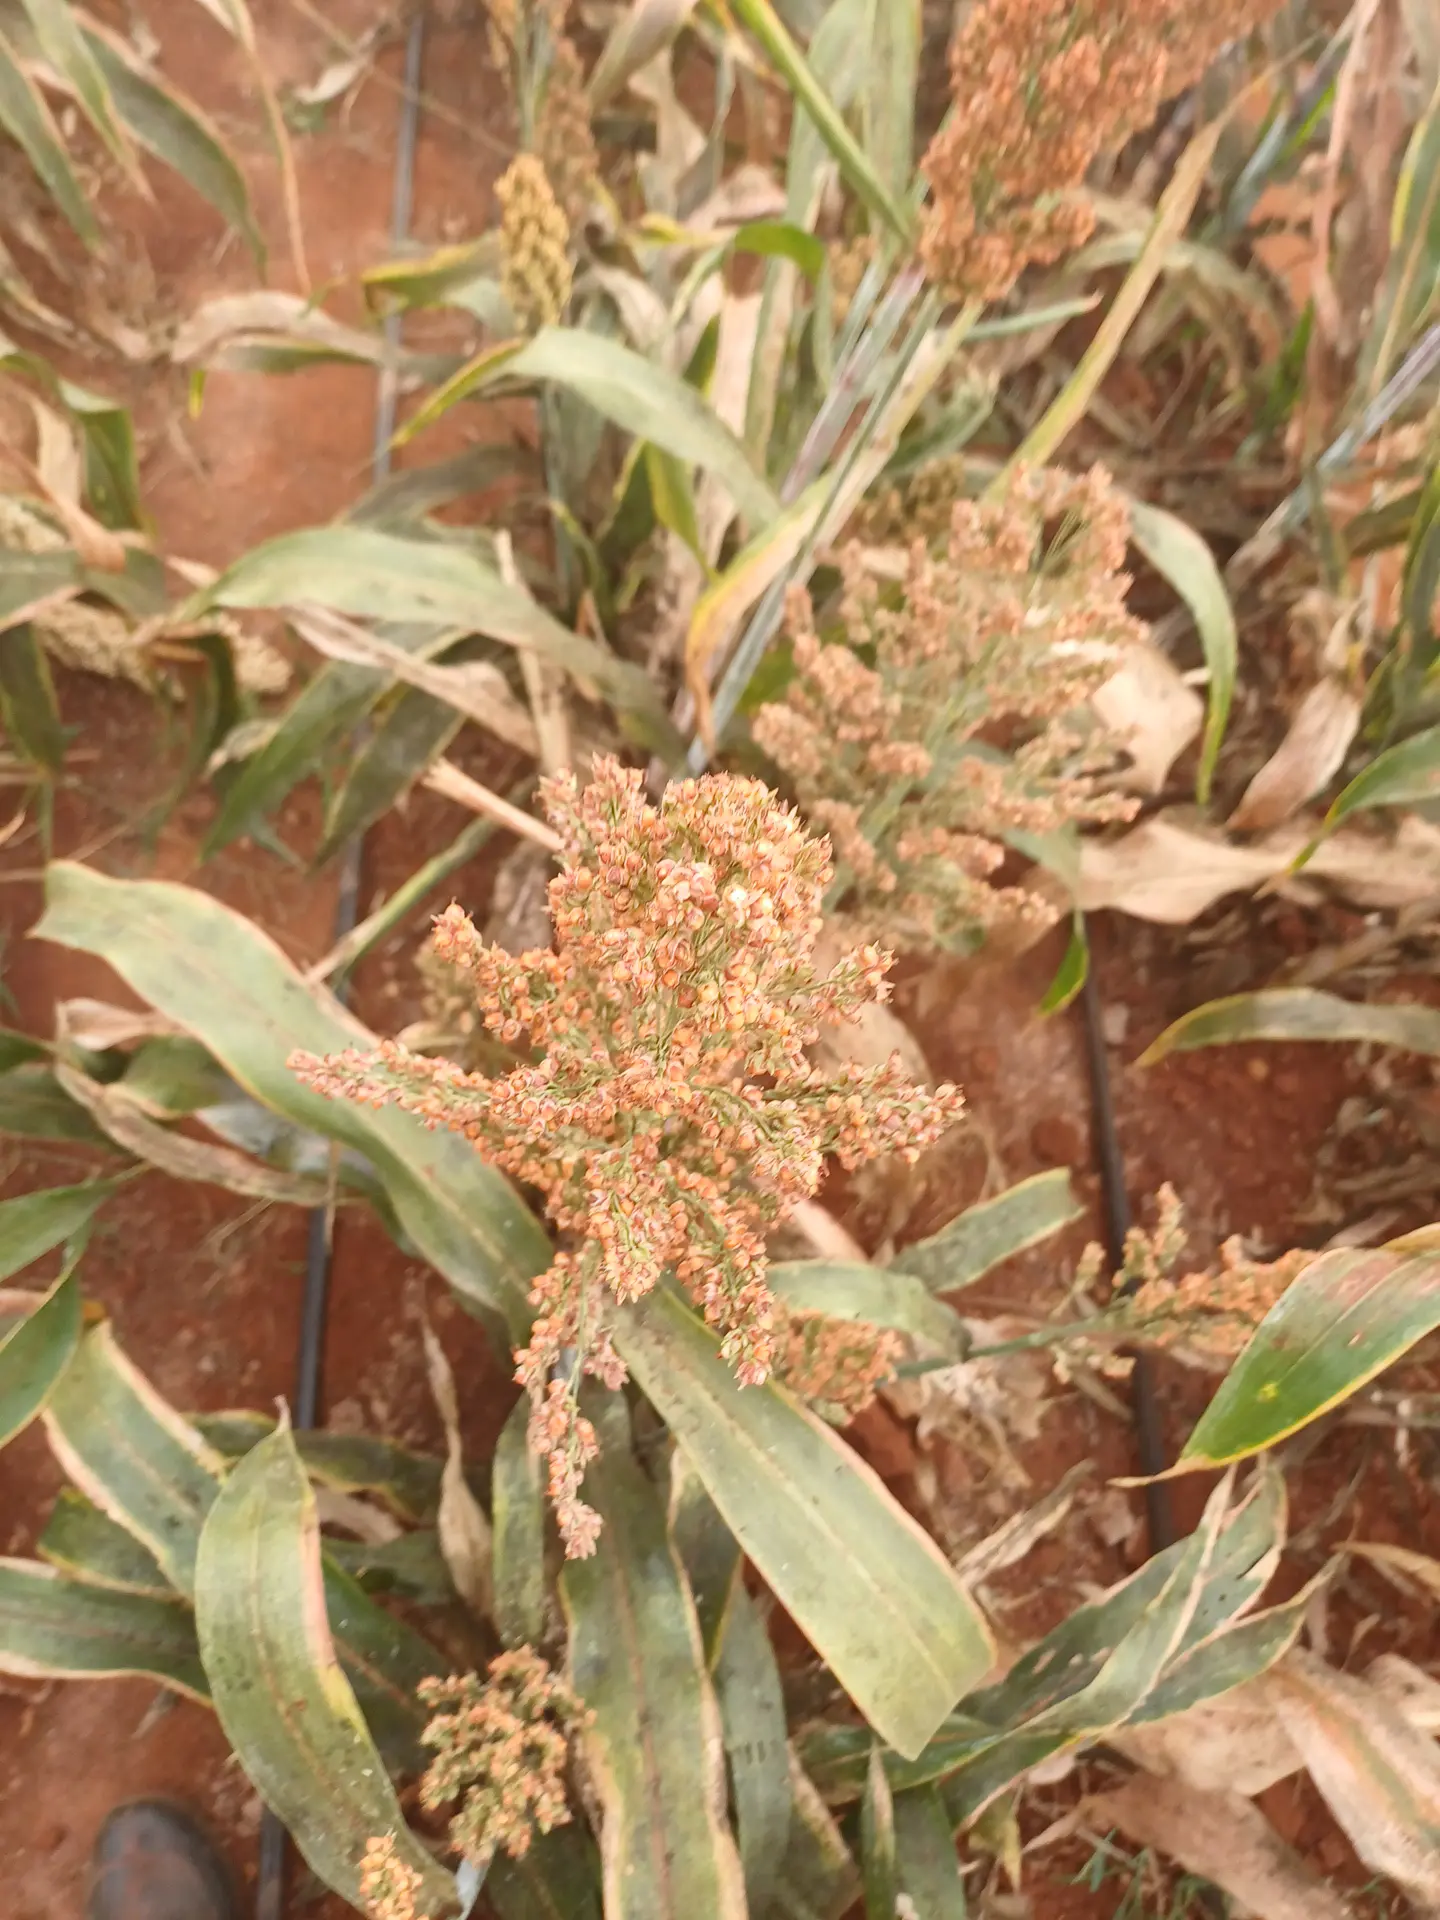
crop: sorghum
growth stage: maturity
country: Kenya
